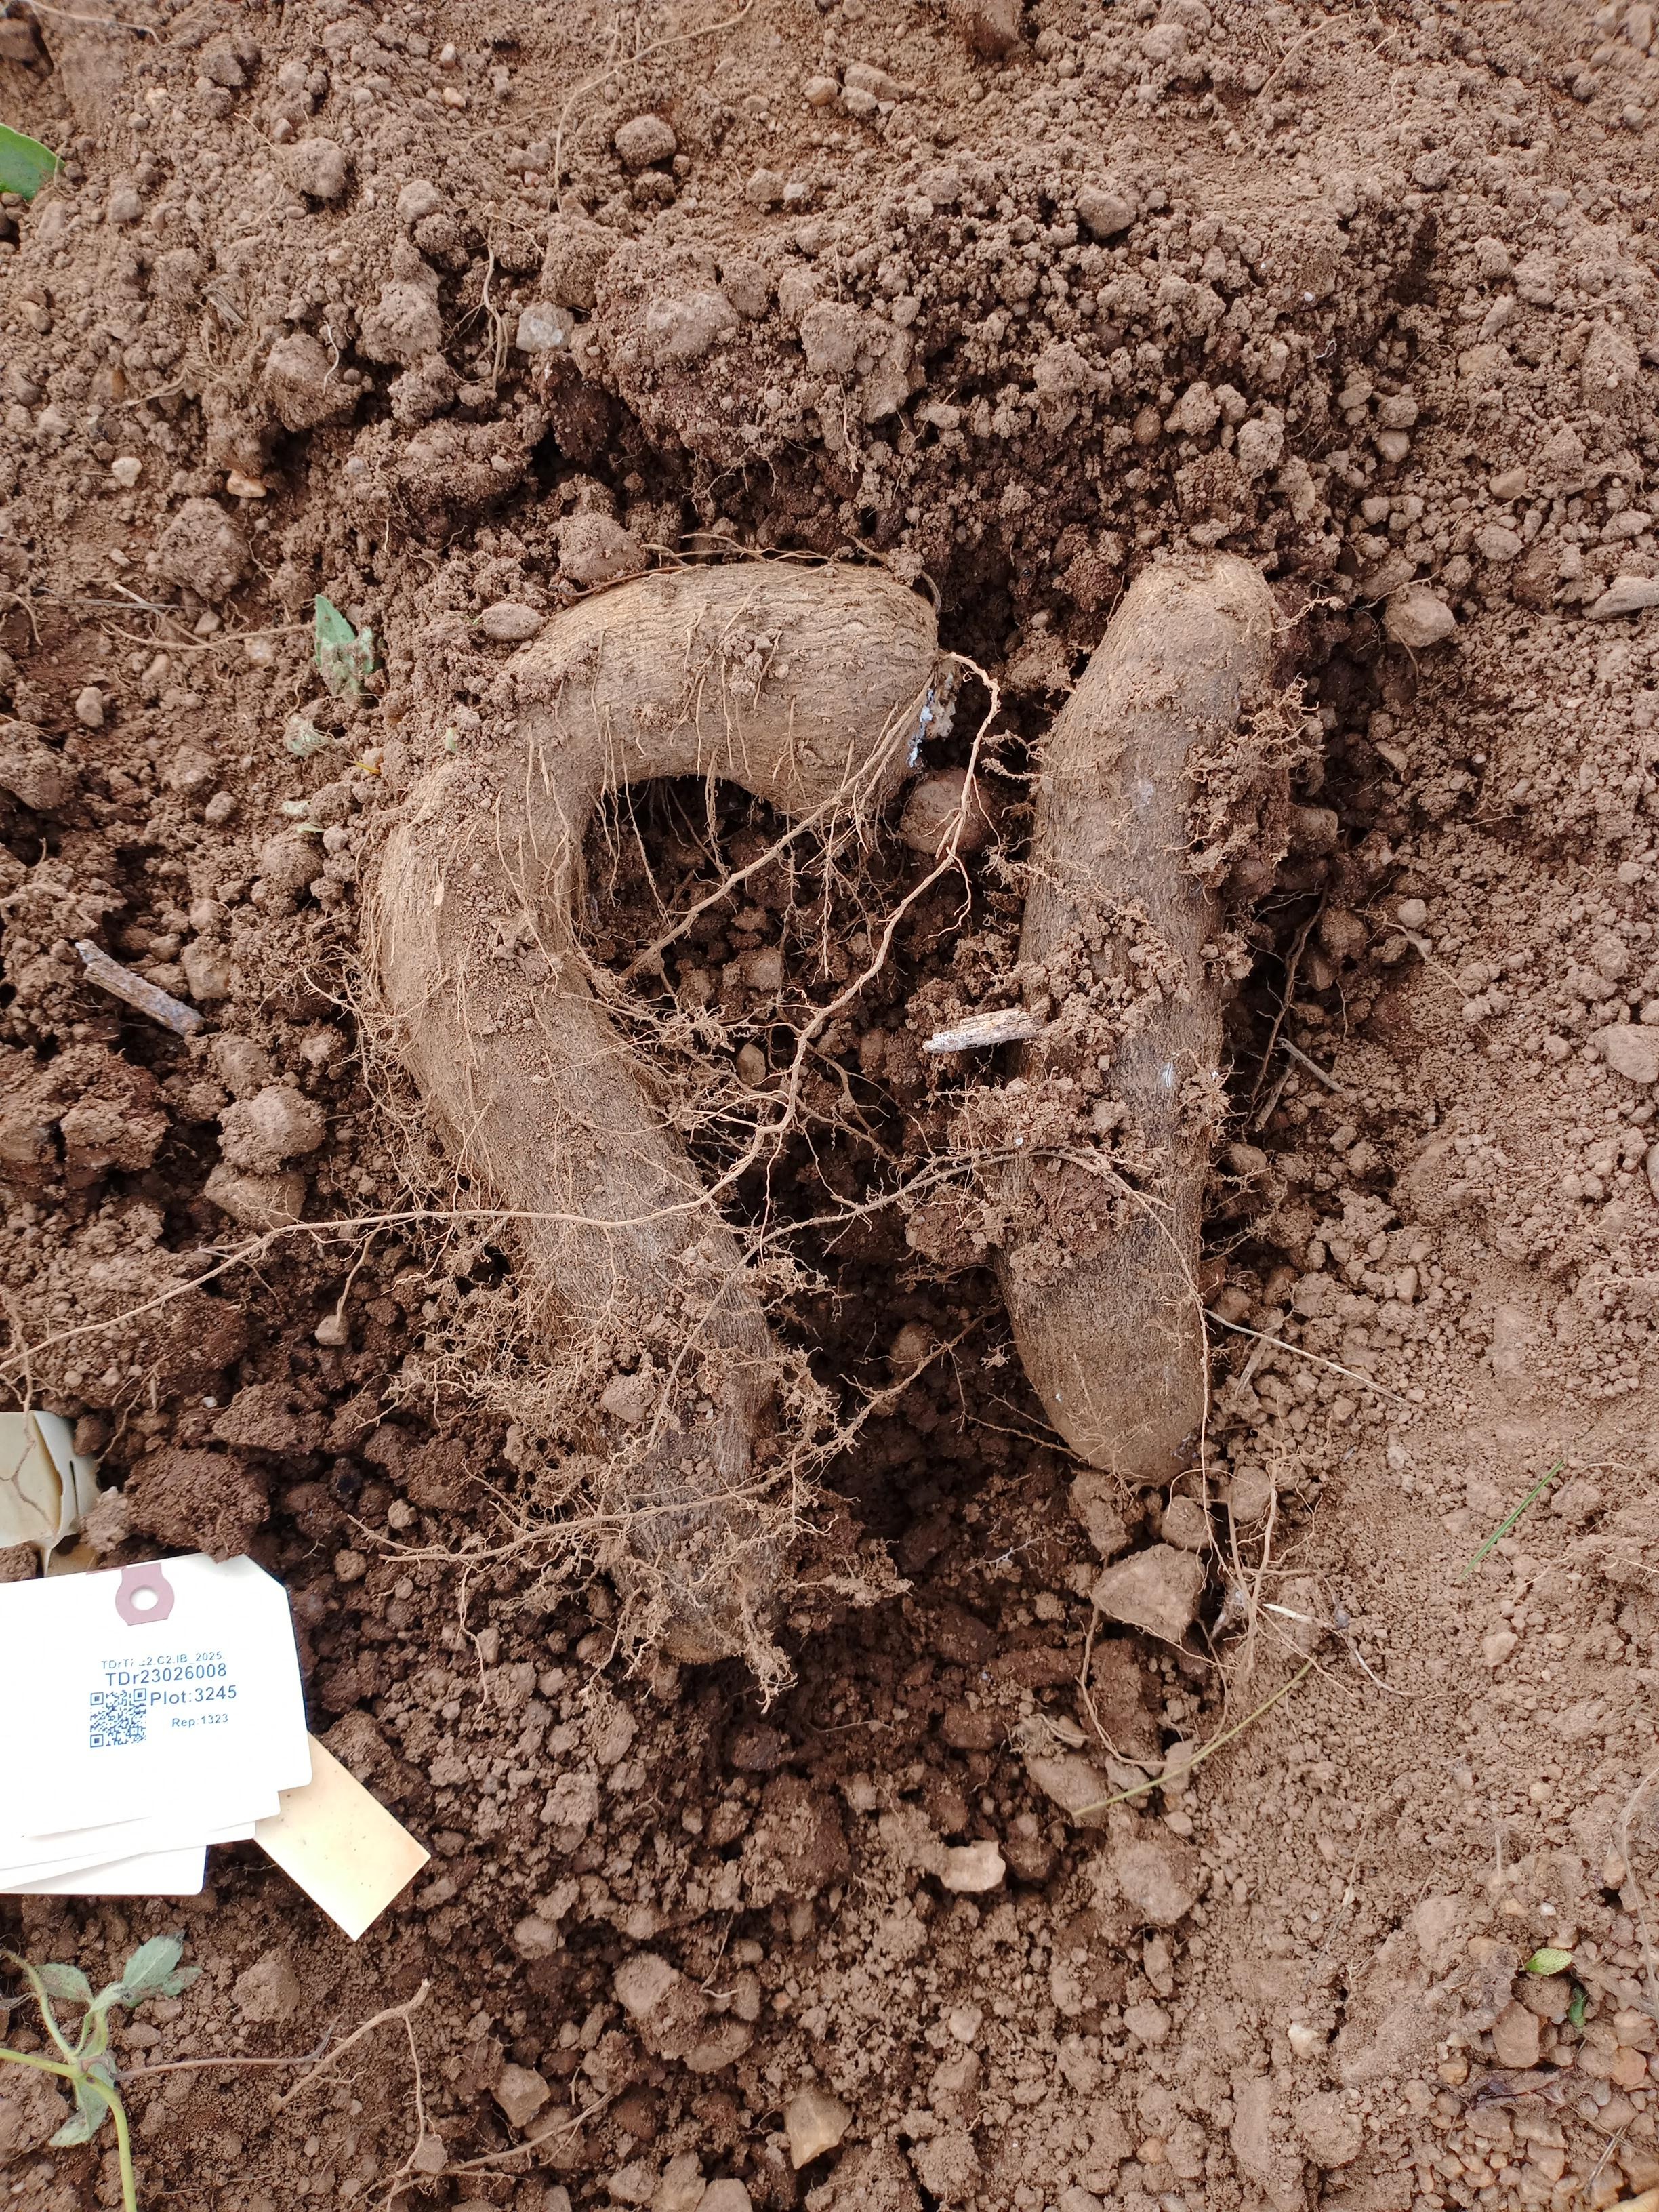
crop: yam
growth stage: harvest
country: Nigeria
